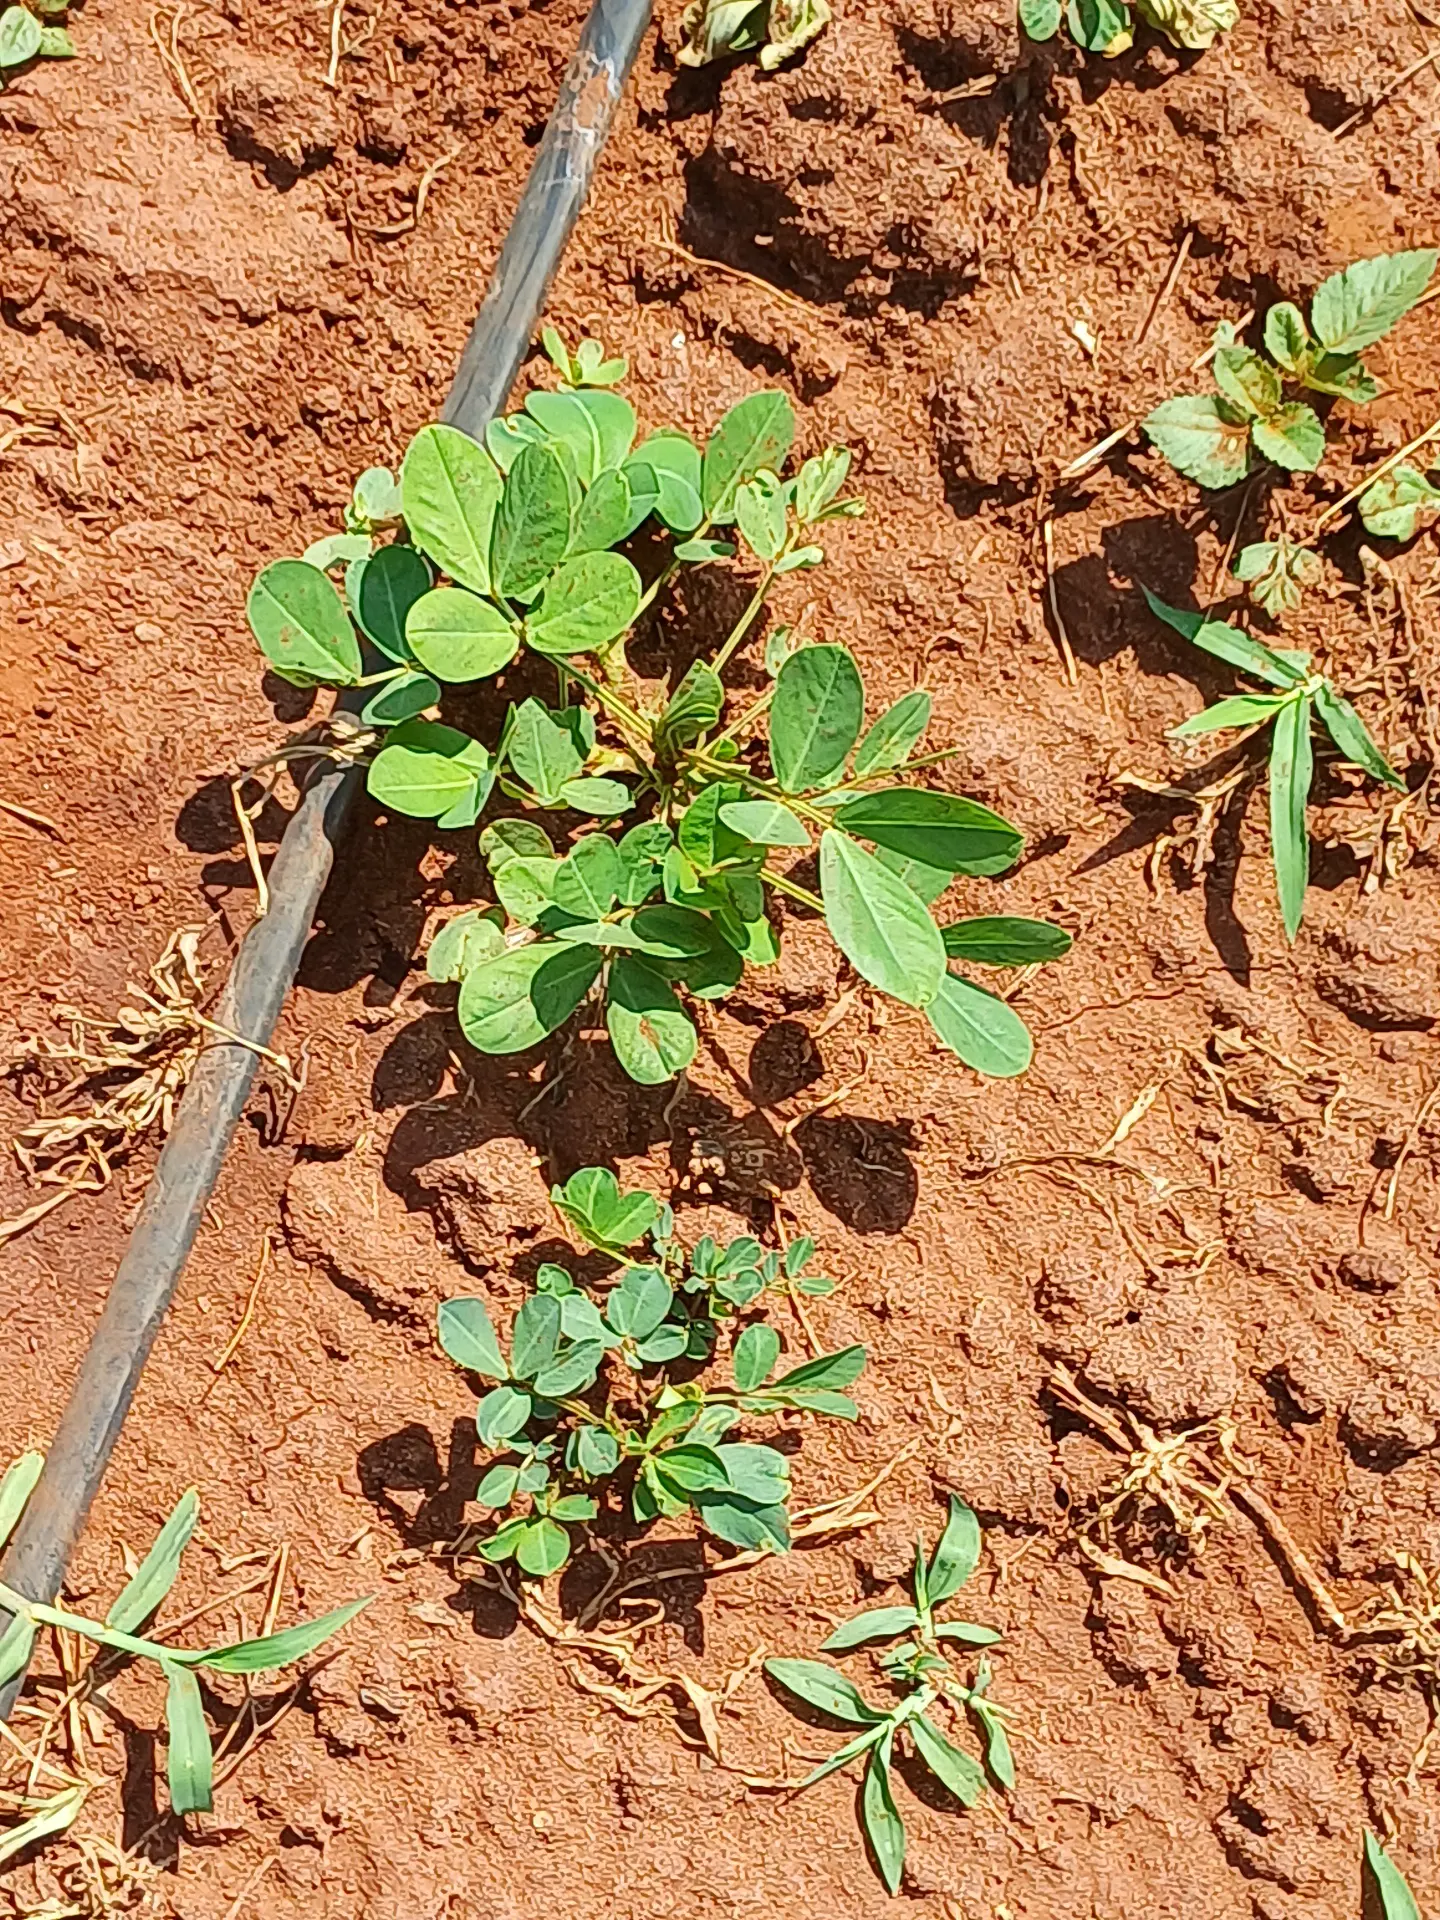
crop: groundnut
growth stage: vegetative
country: Kenya
